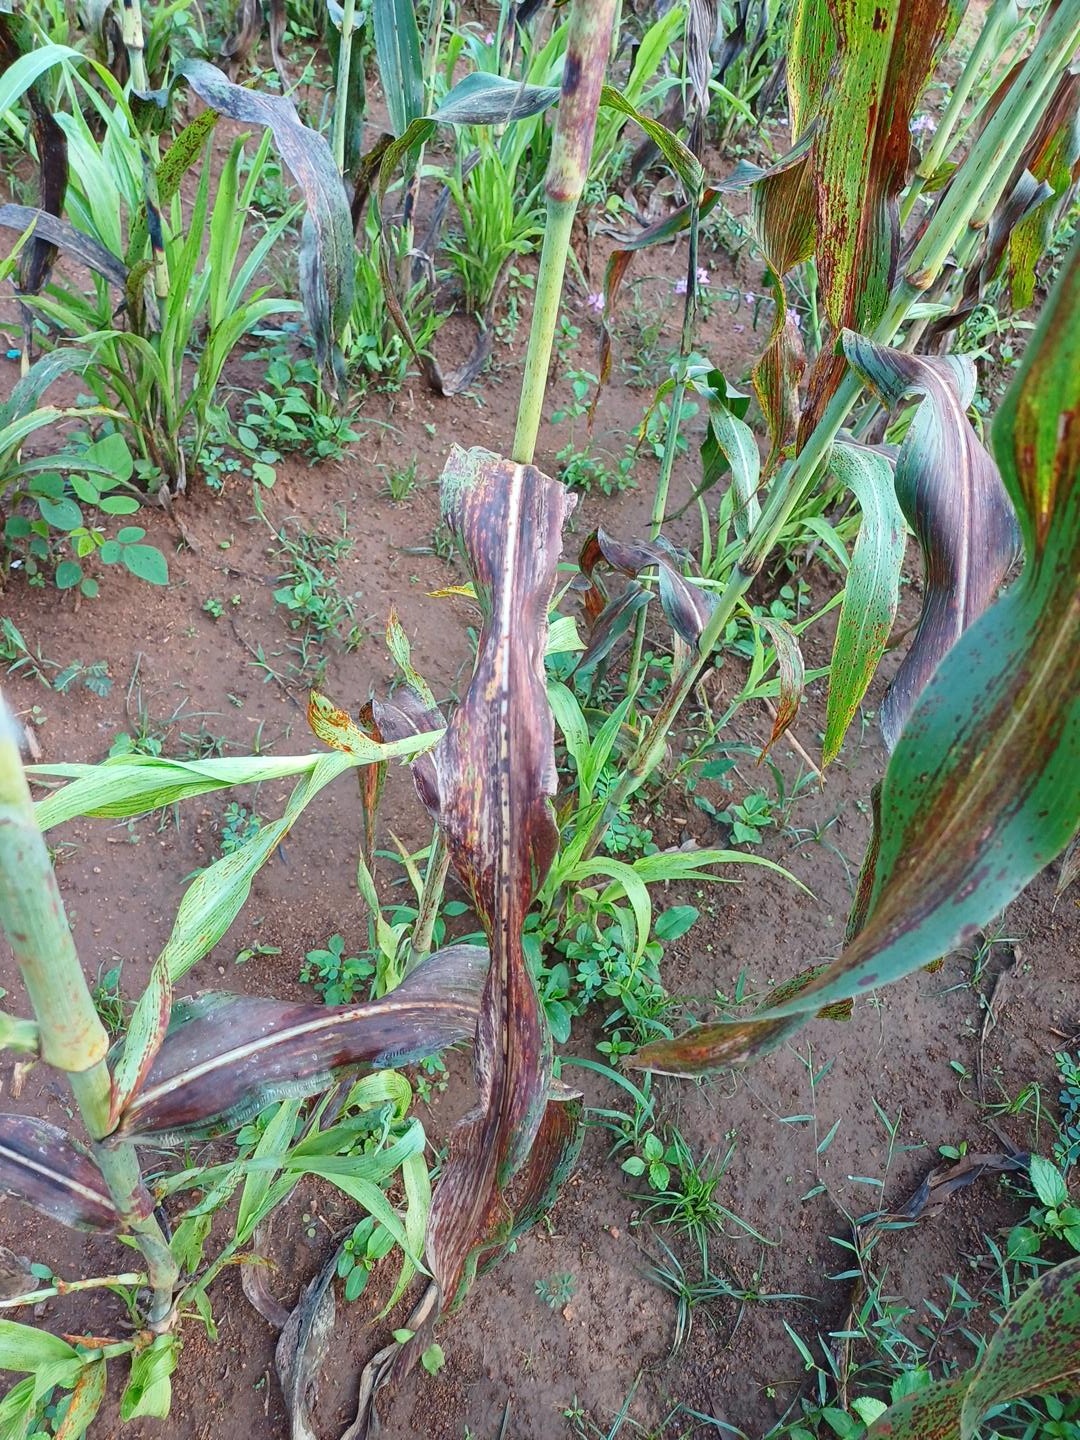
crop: sorghum
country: Kenya
